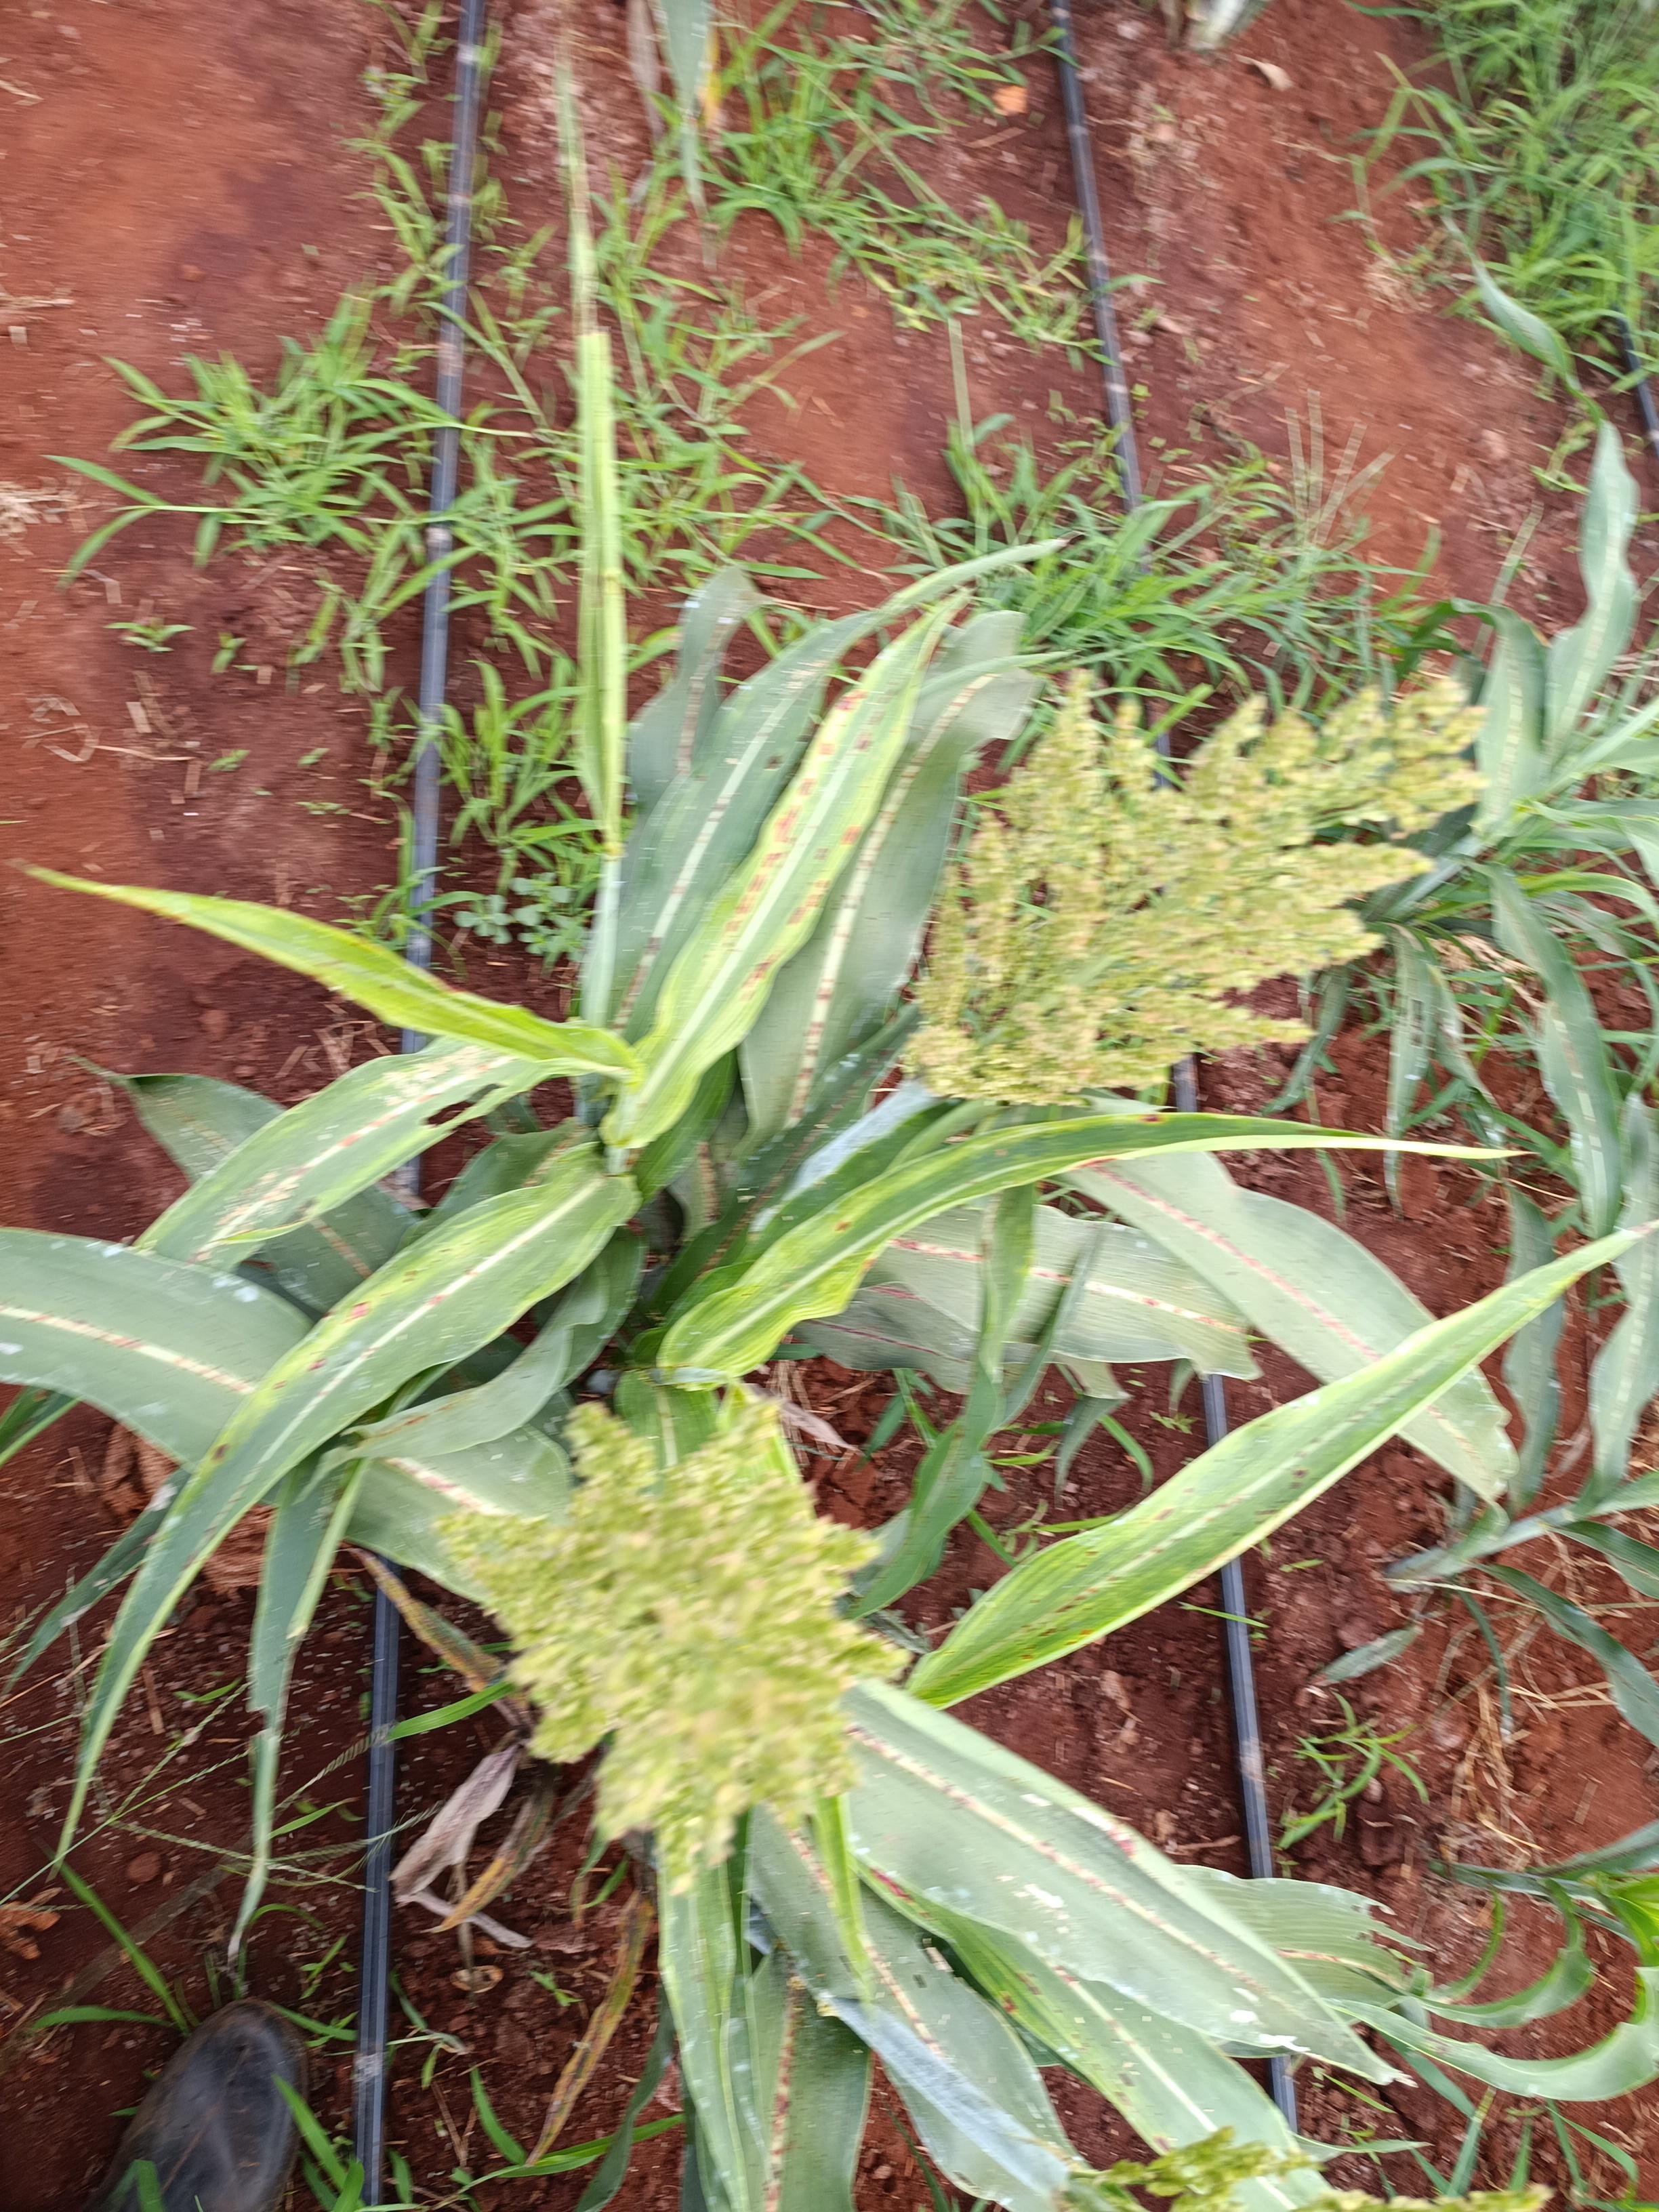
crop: sorghum
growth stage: flowering
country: Kenya
